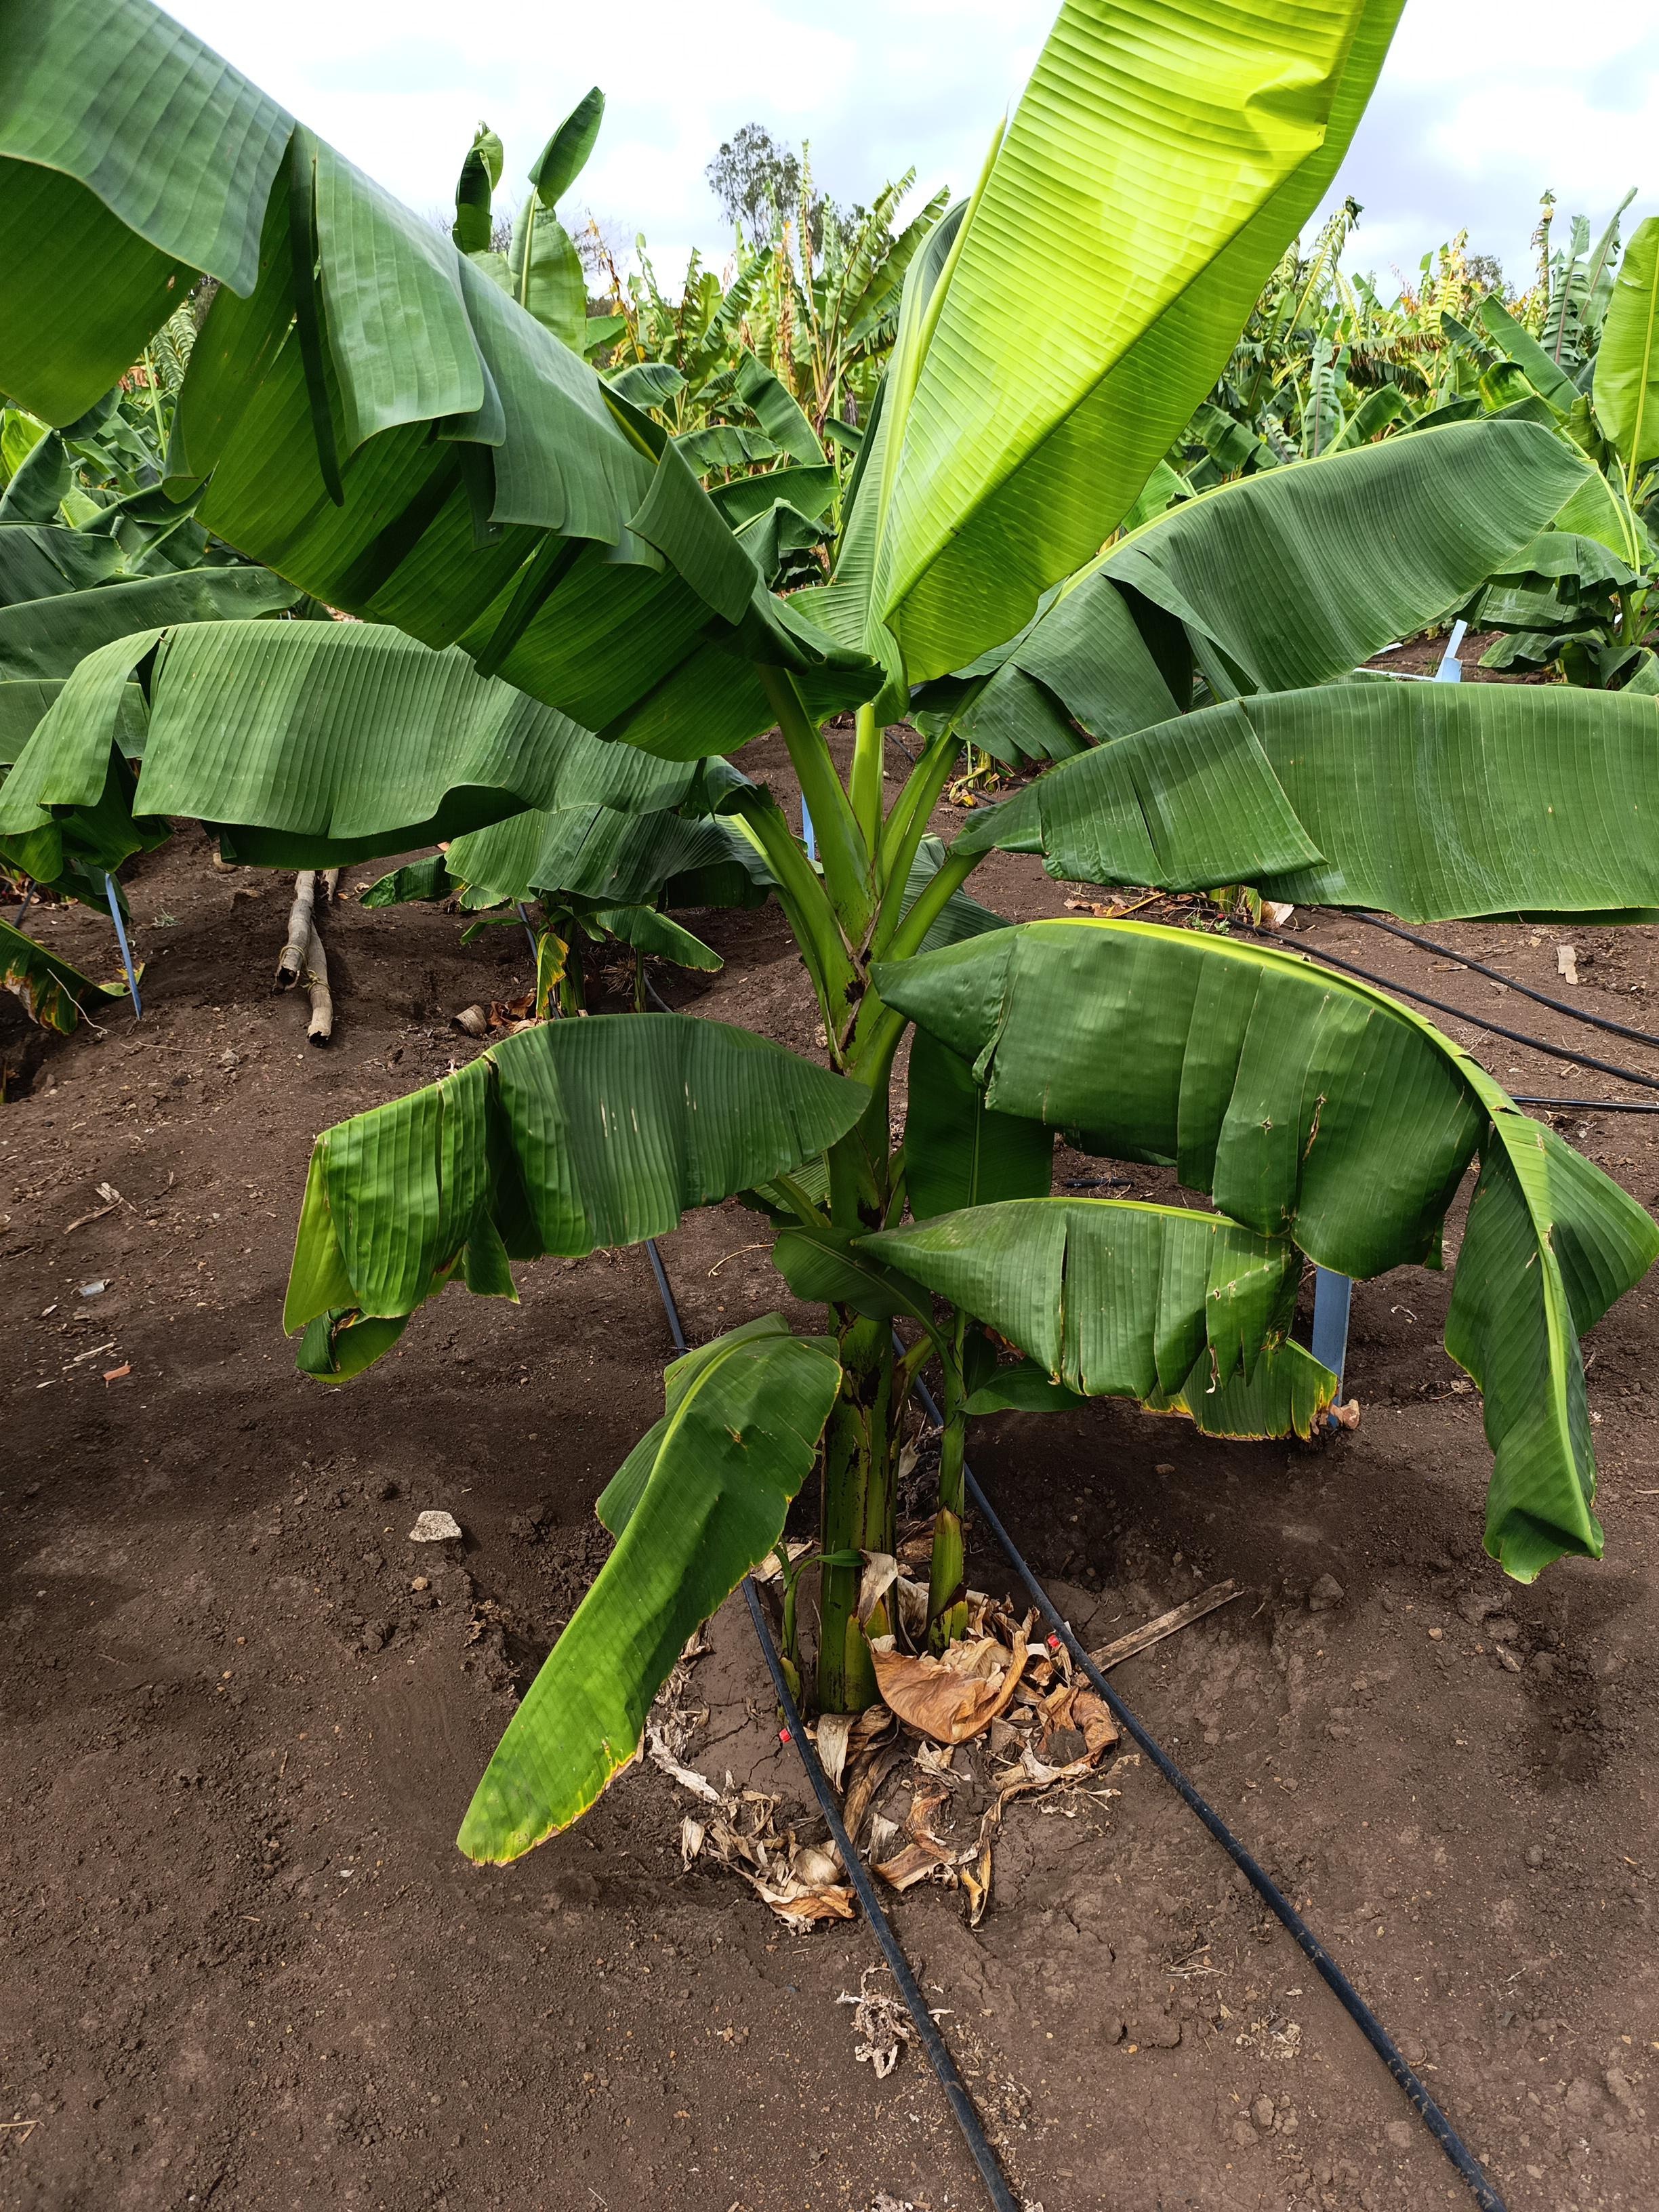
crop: banana
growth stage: vegetative
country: Tanzania
